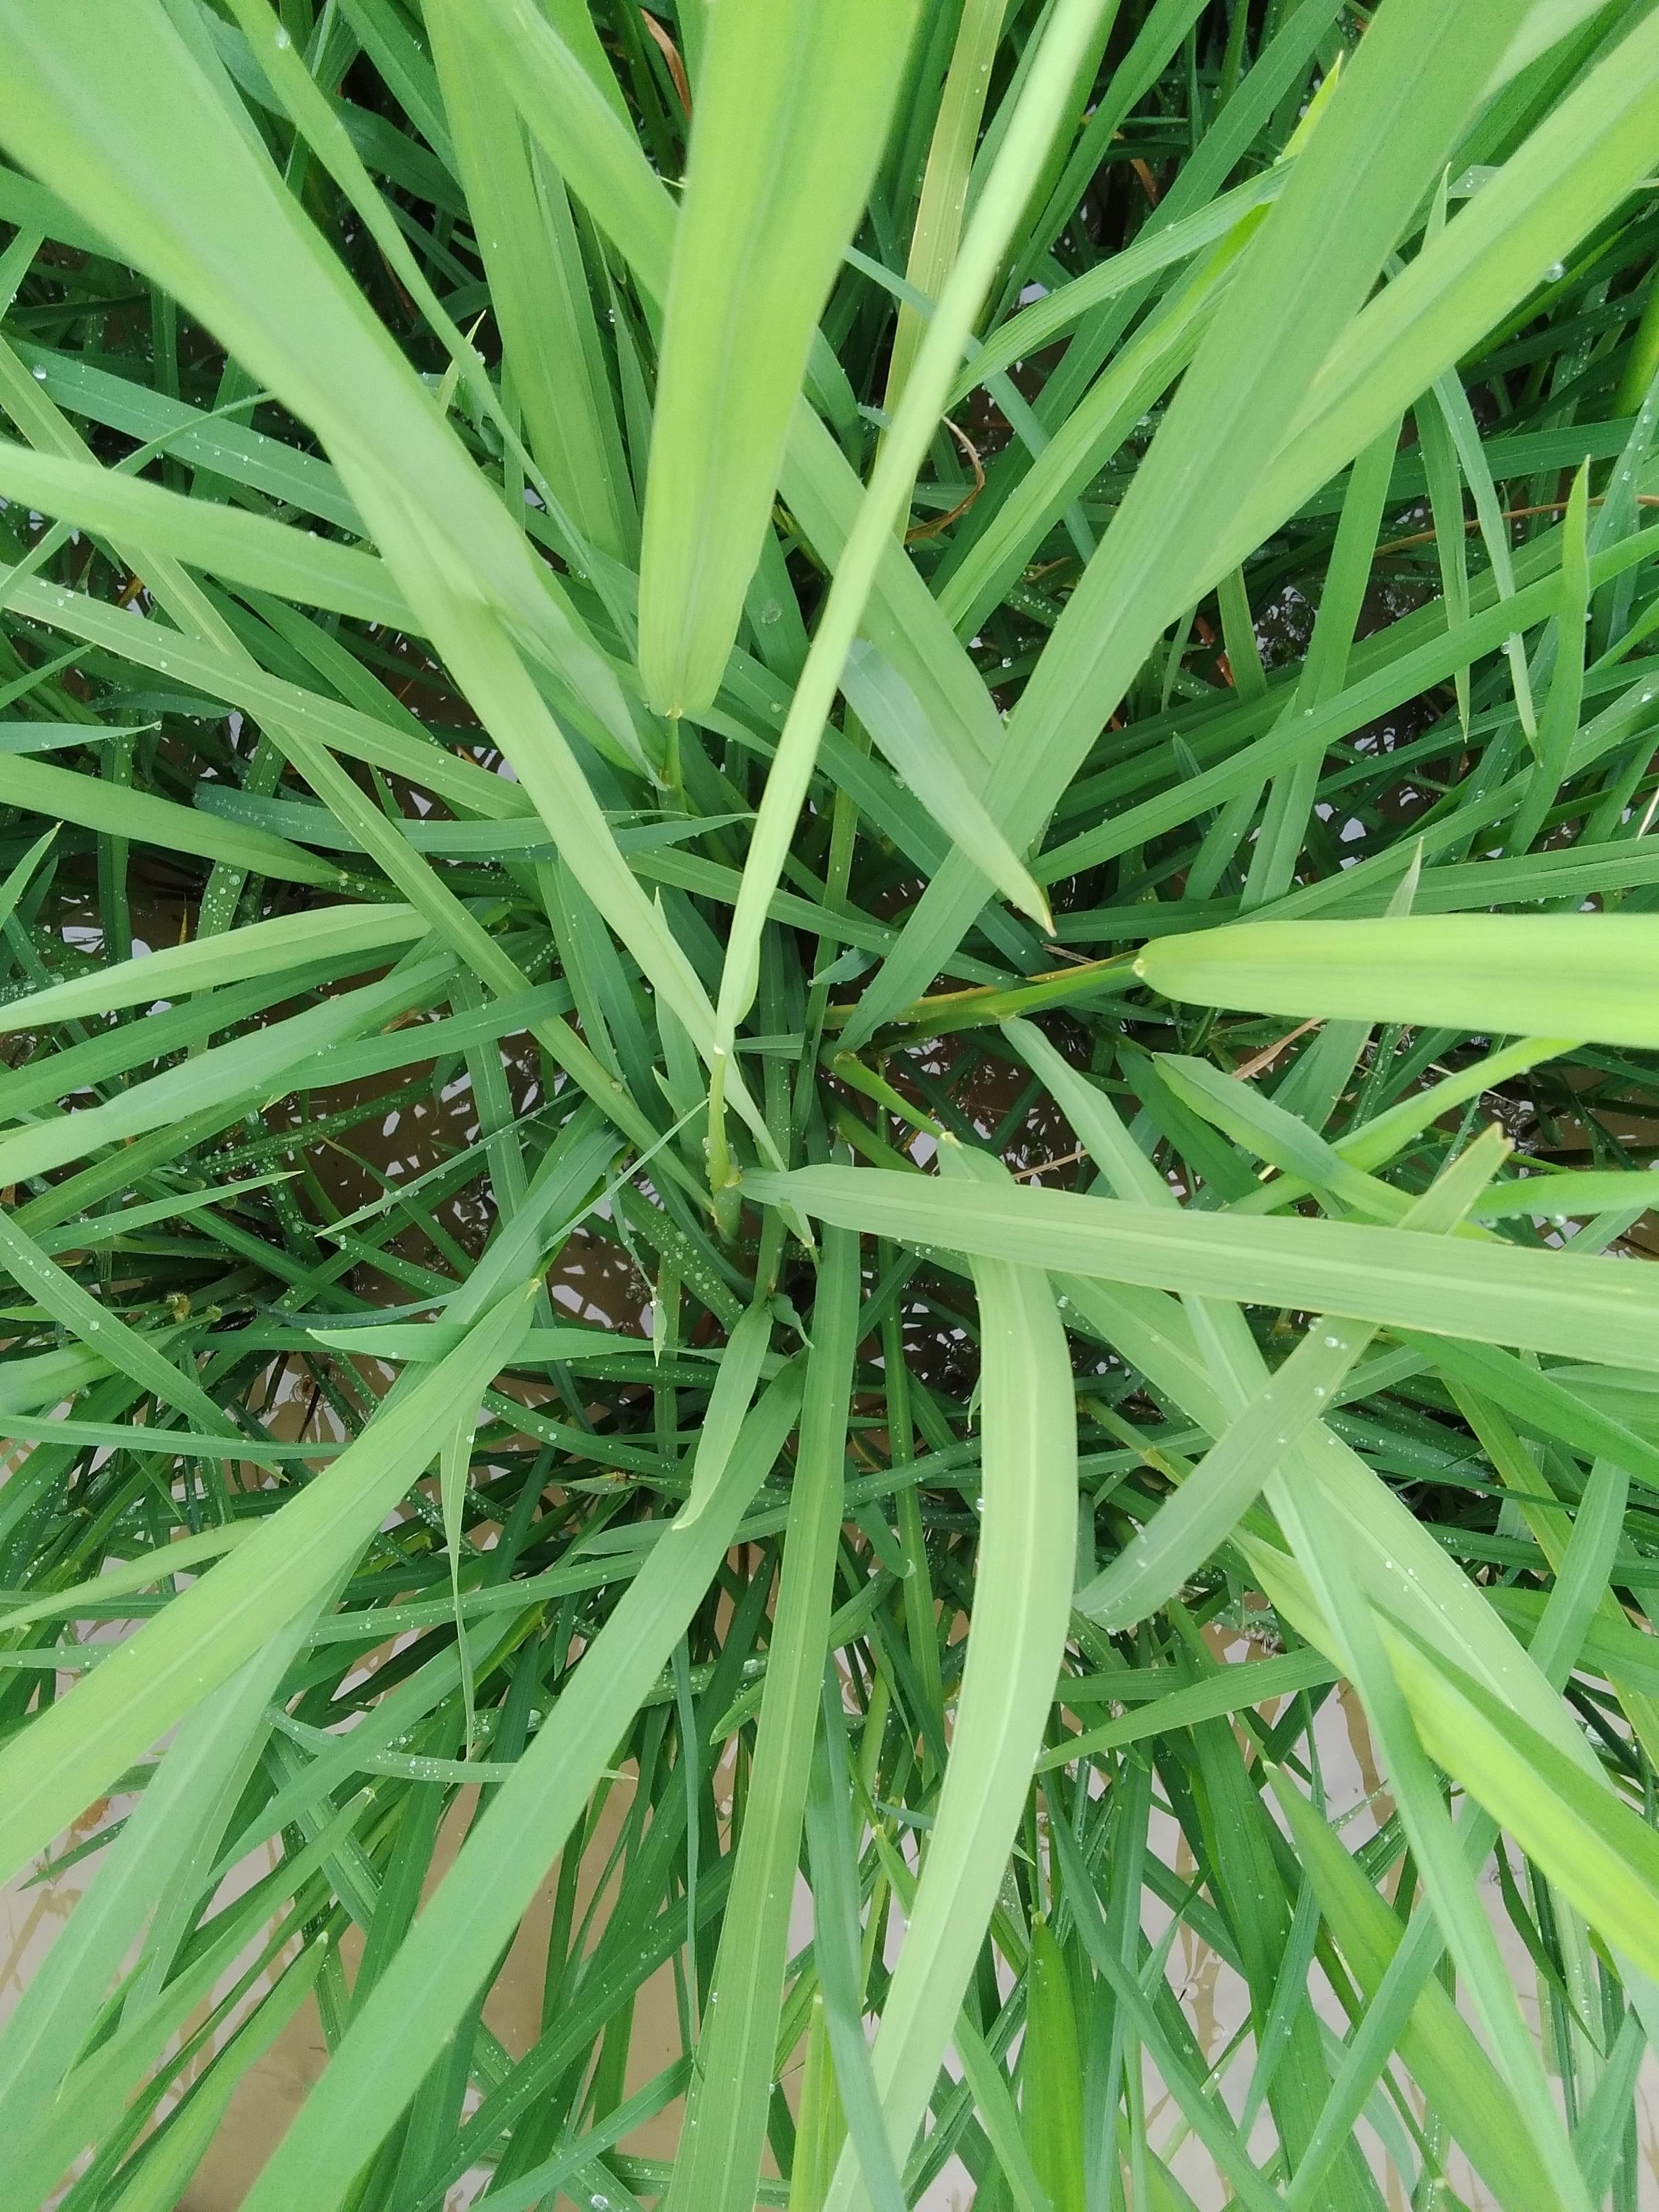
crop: rice
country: Nigeria
